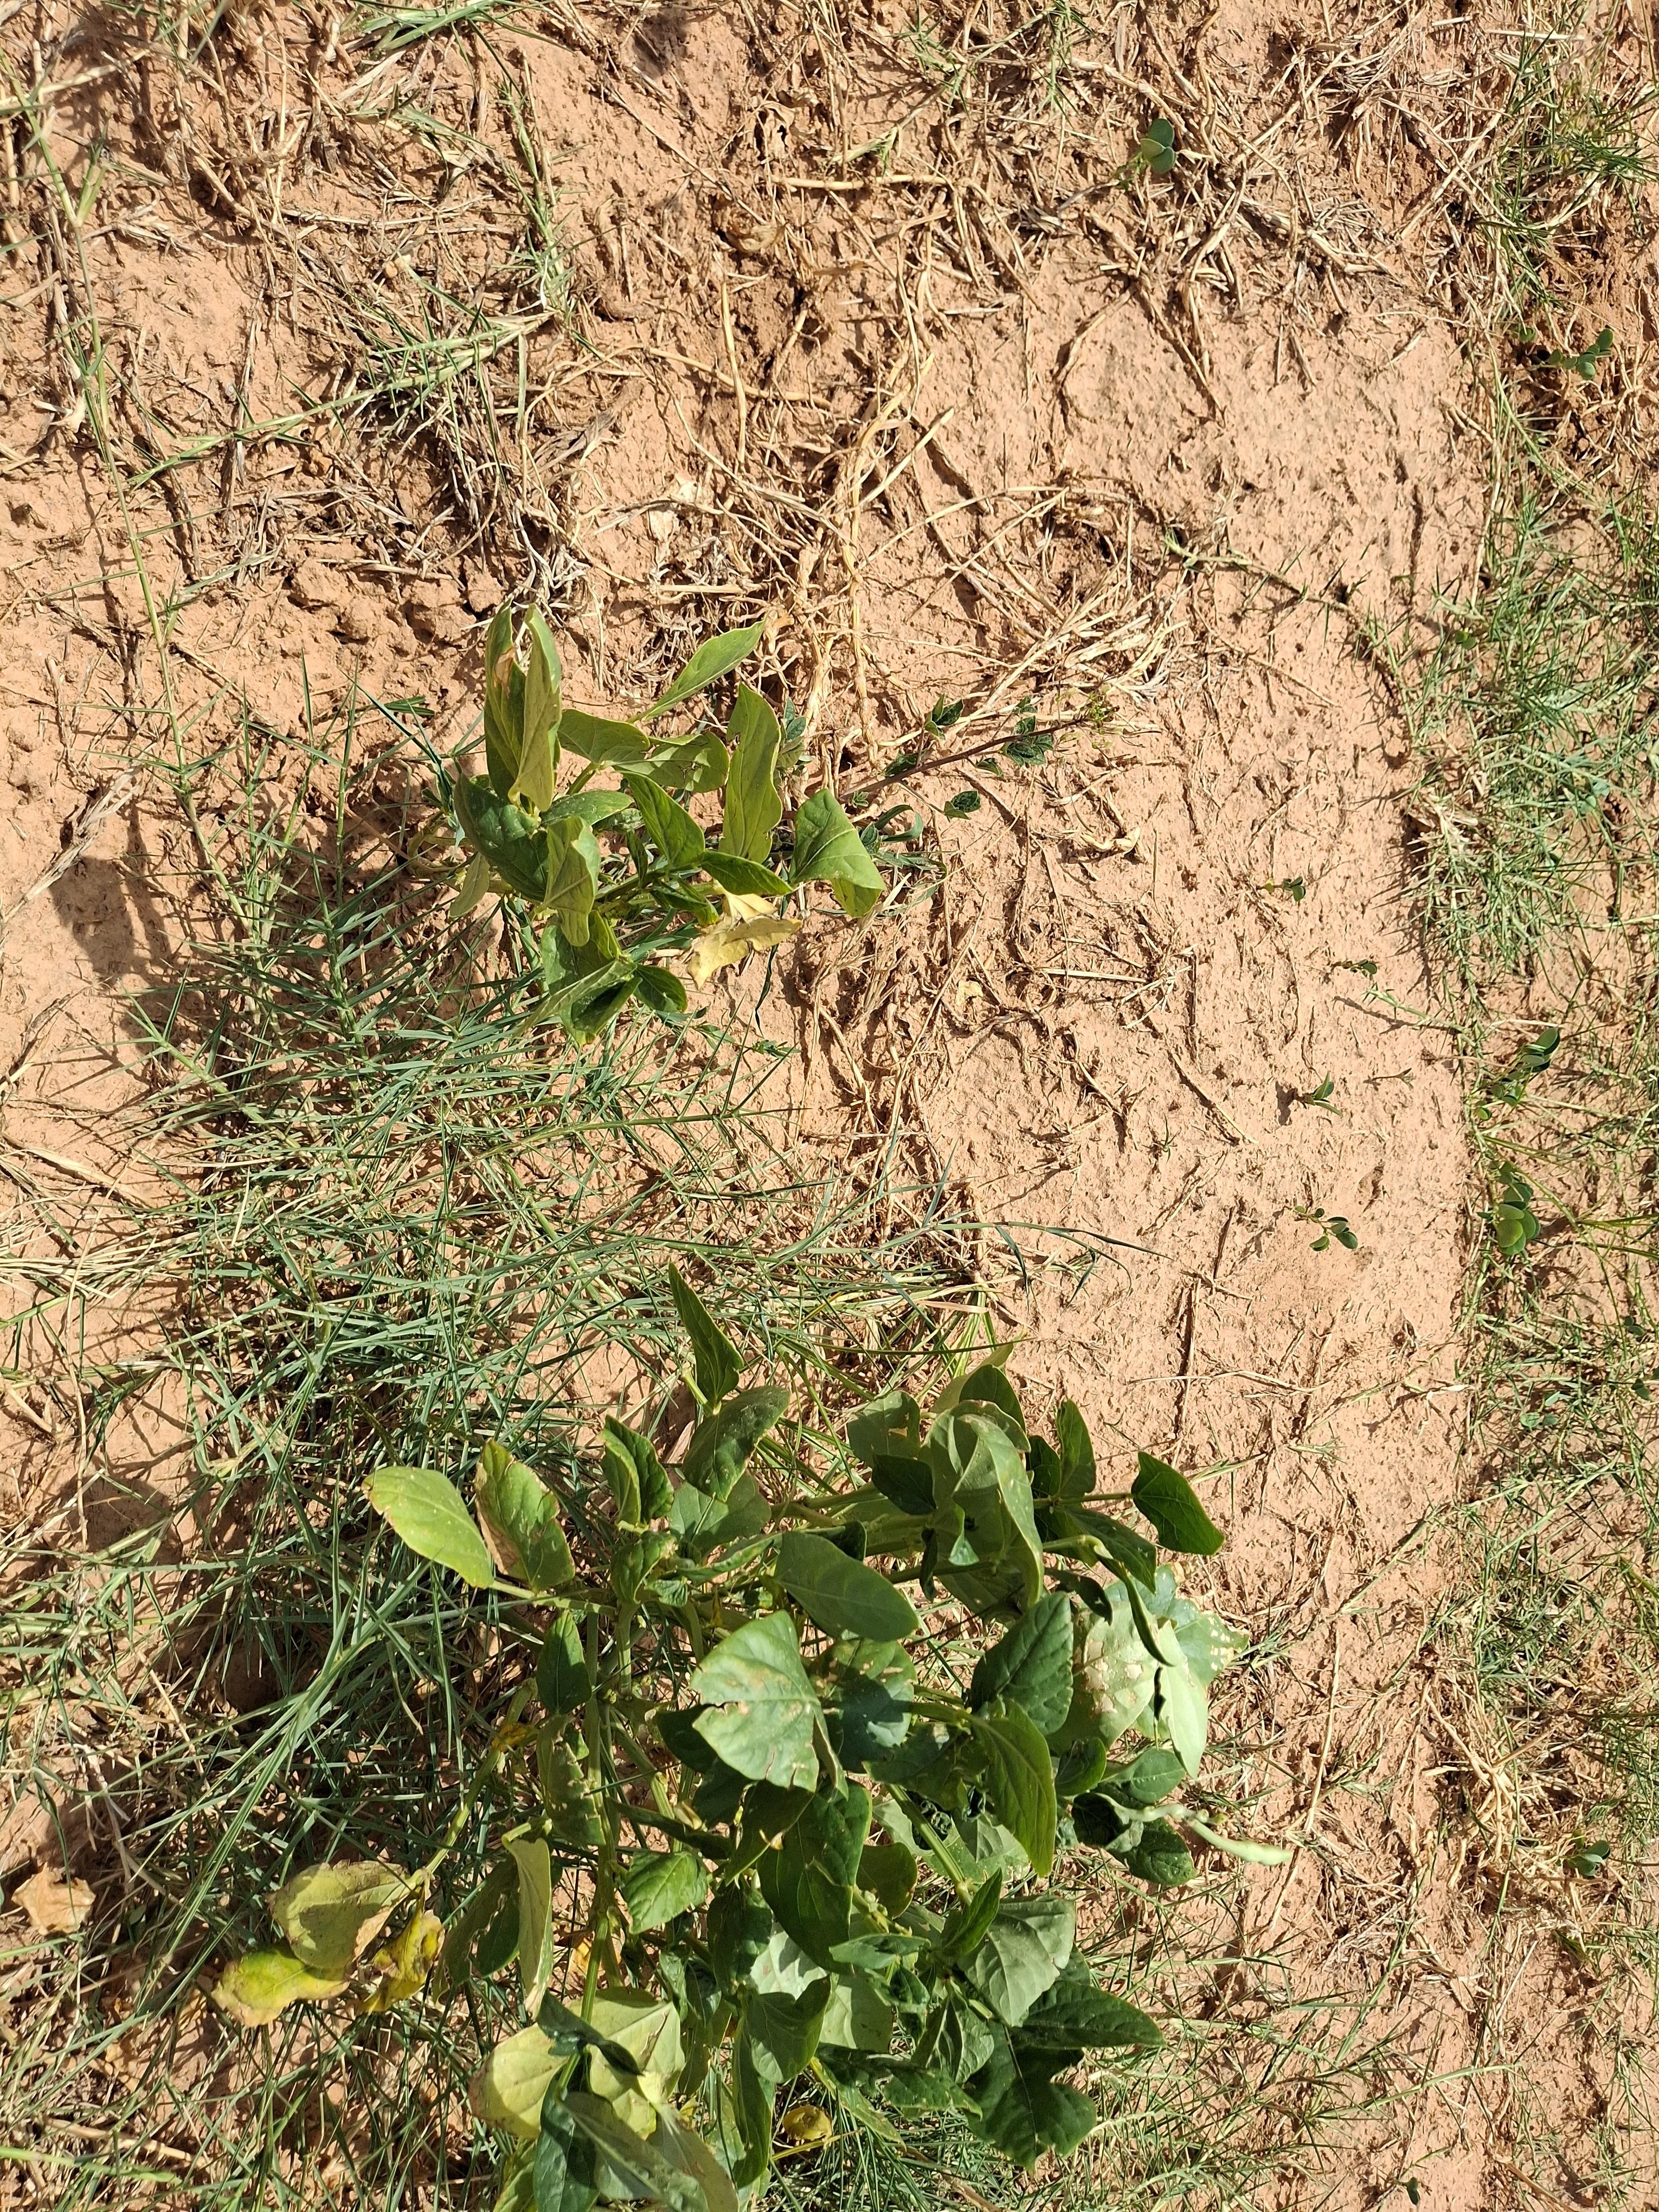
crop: cowpea
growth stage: harvest maturity
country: Nigeria
